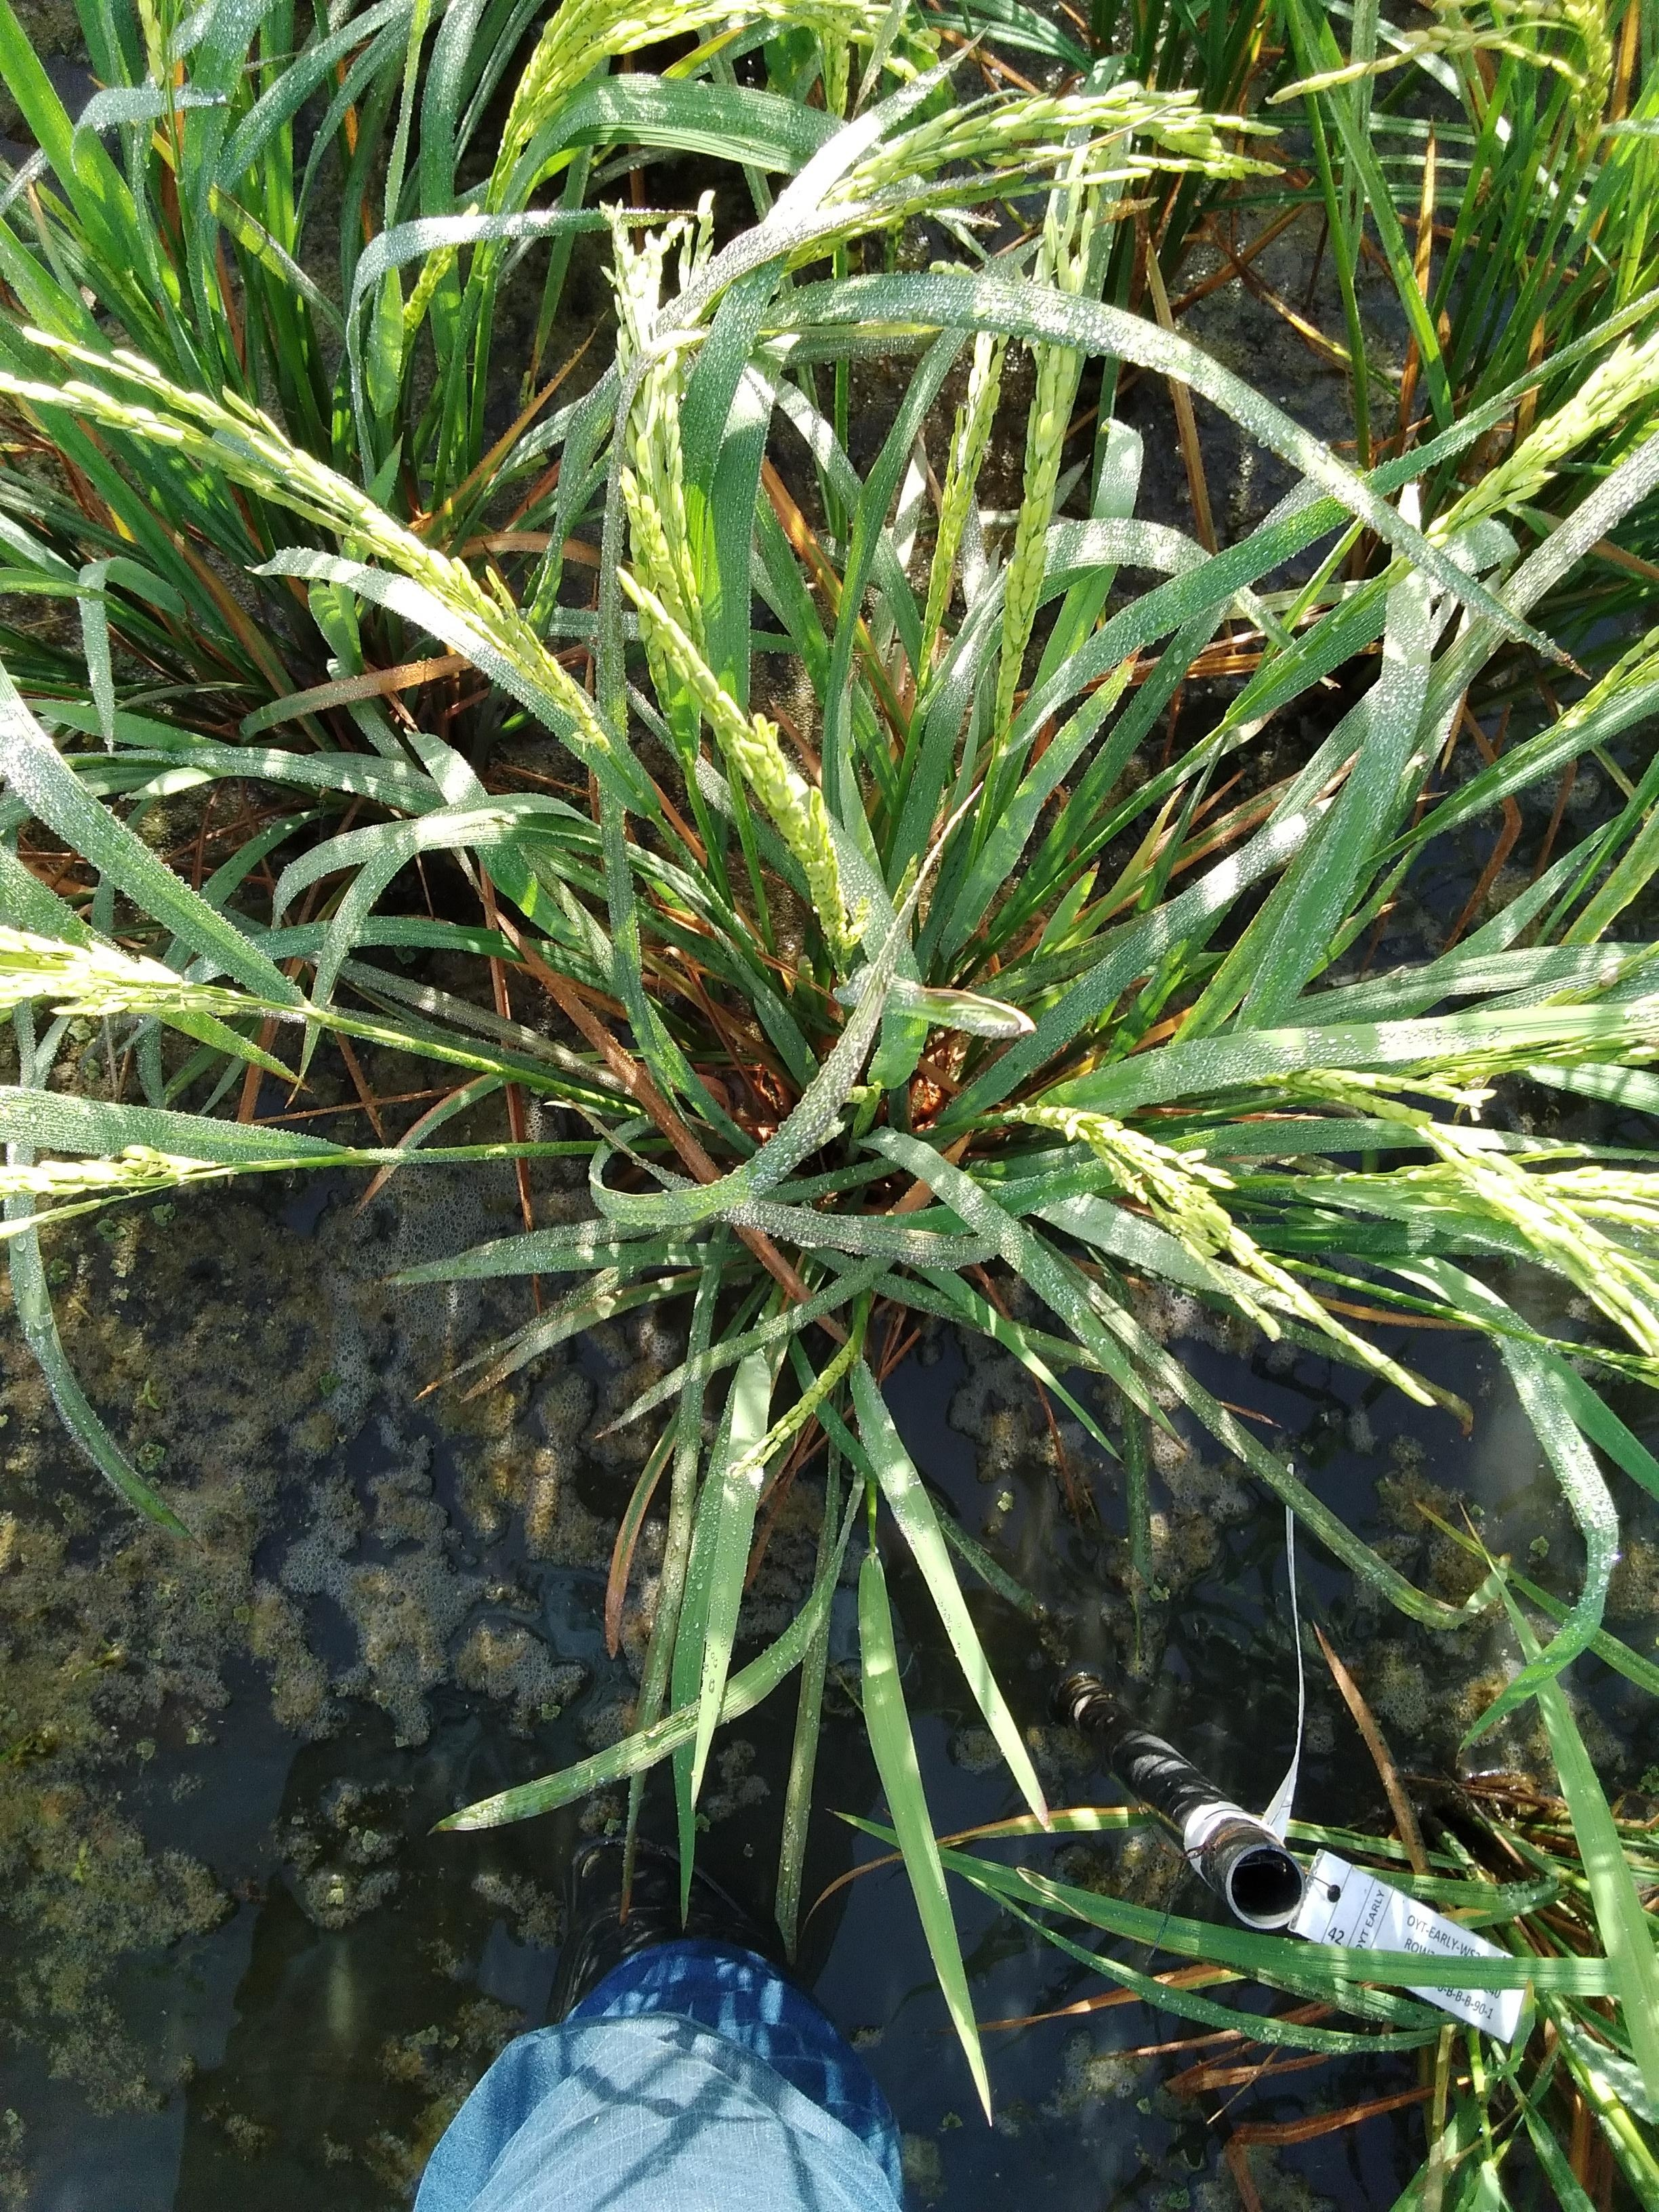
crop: rice
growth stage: flowering
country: Senegal
